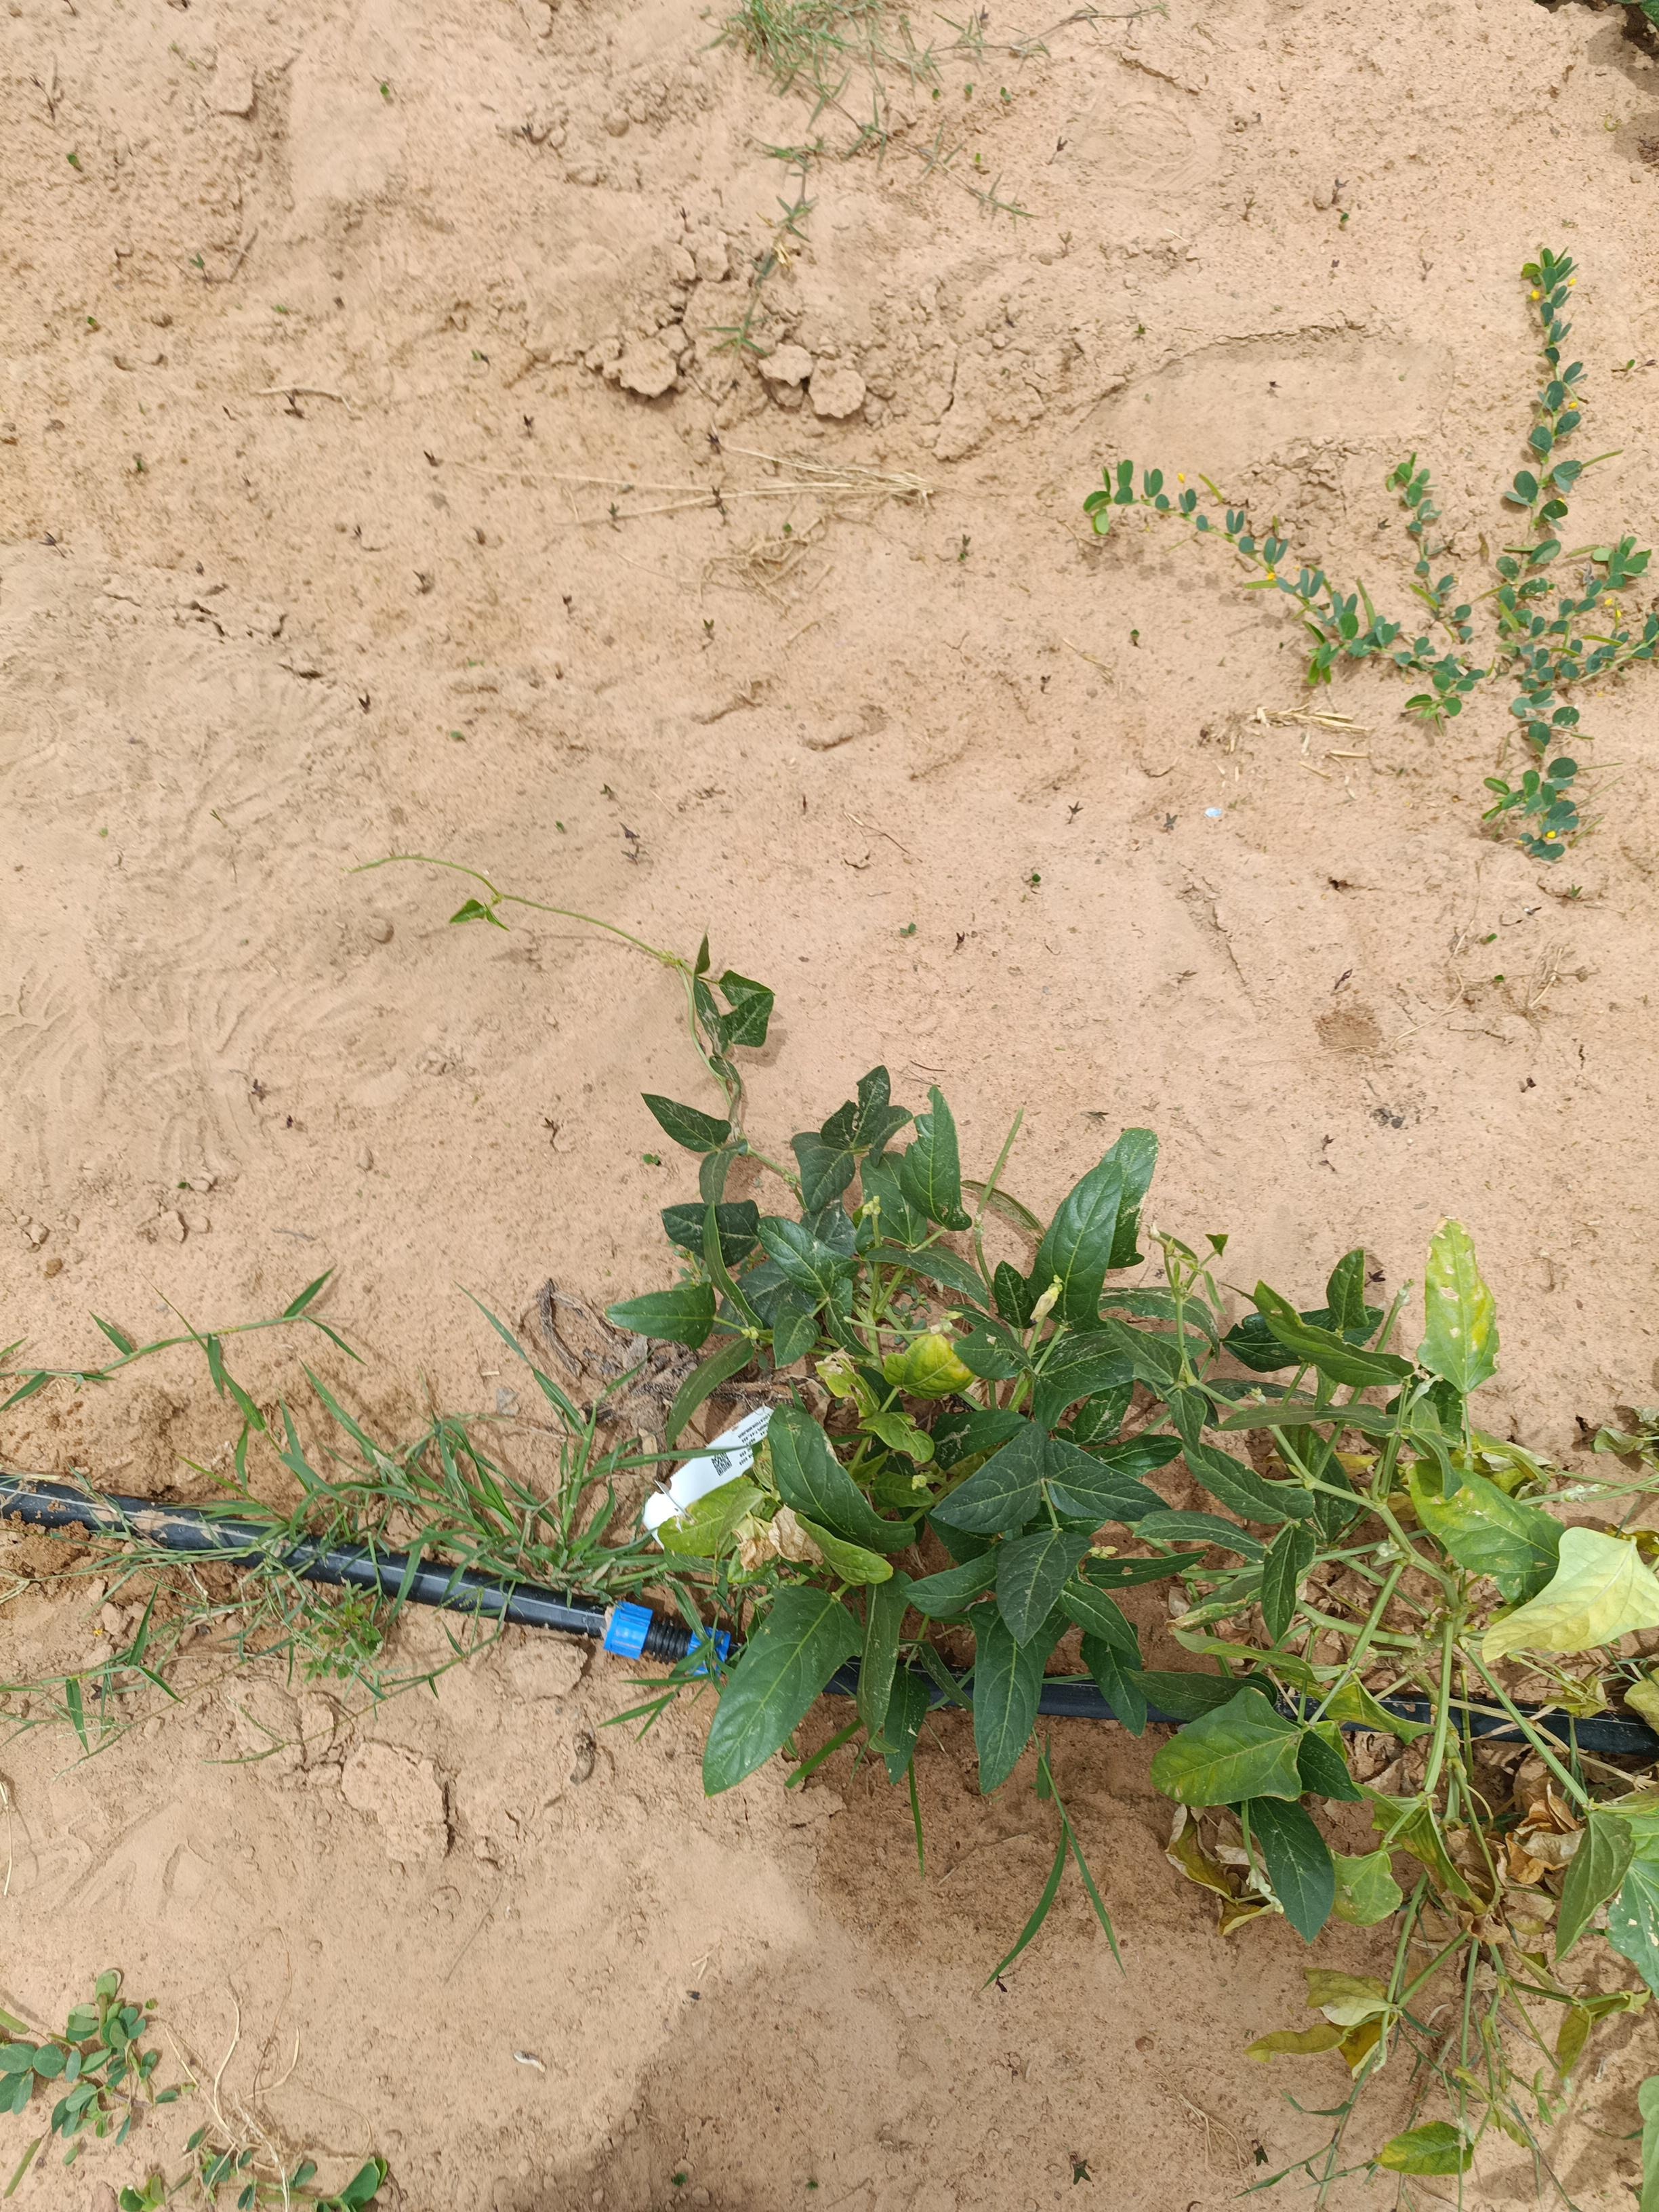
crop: cowpea
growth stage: flowering
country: Nigeria
